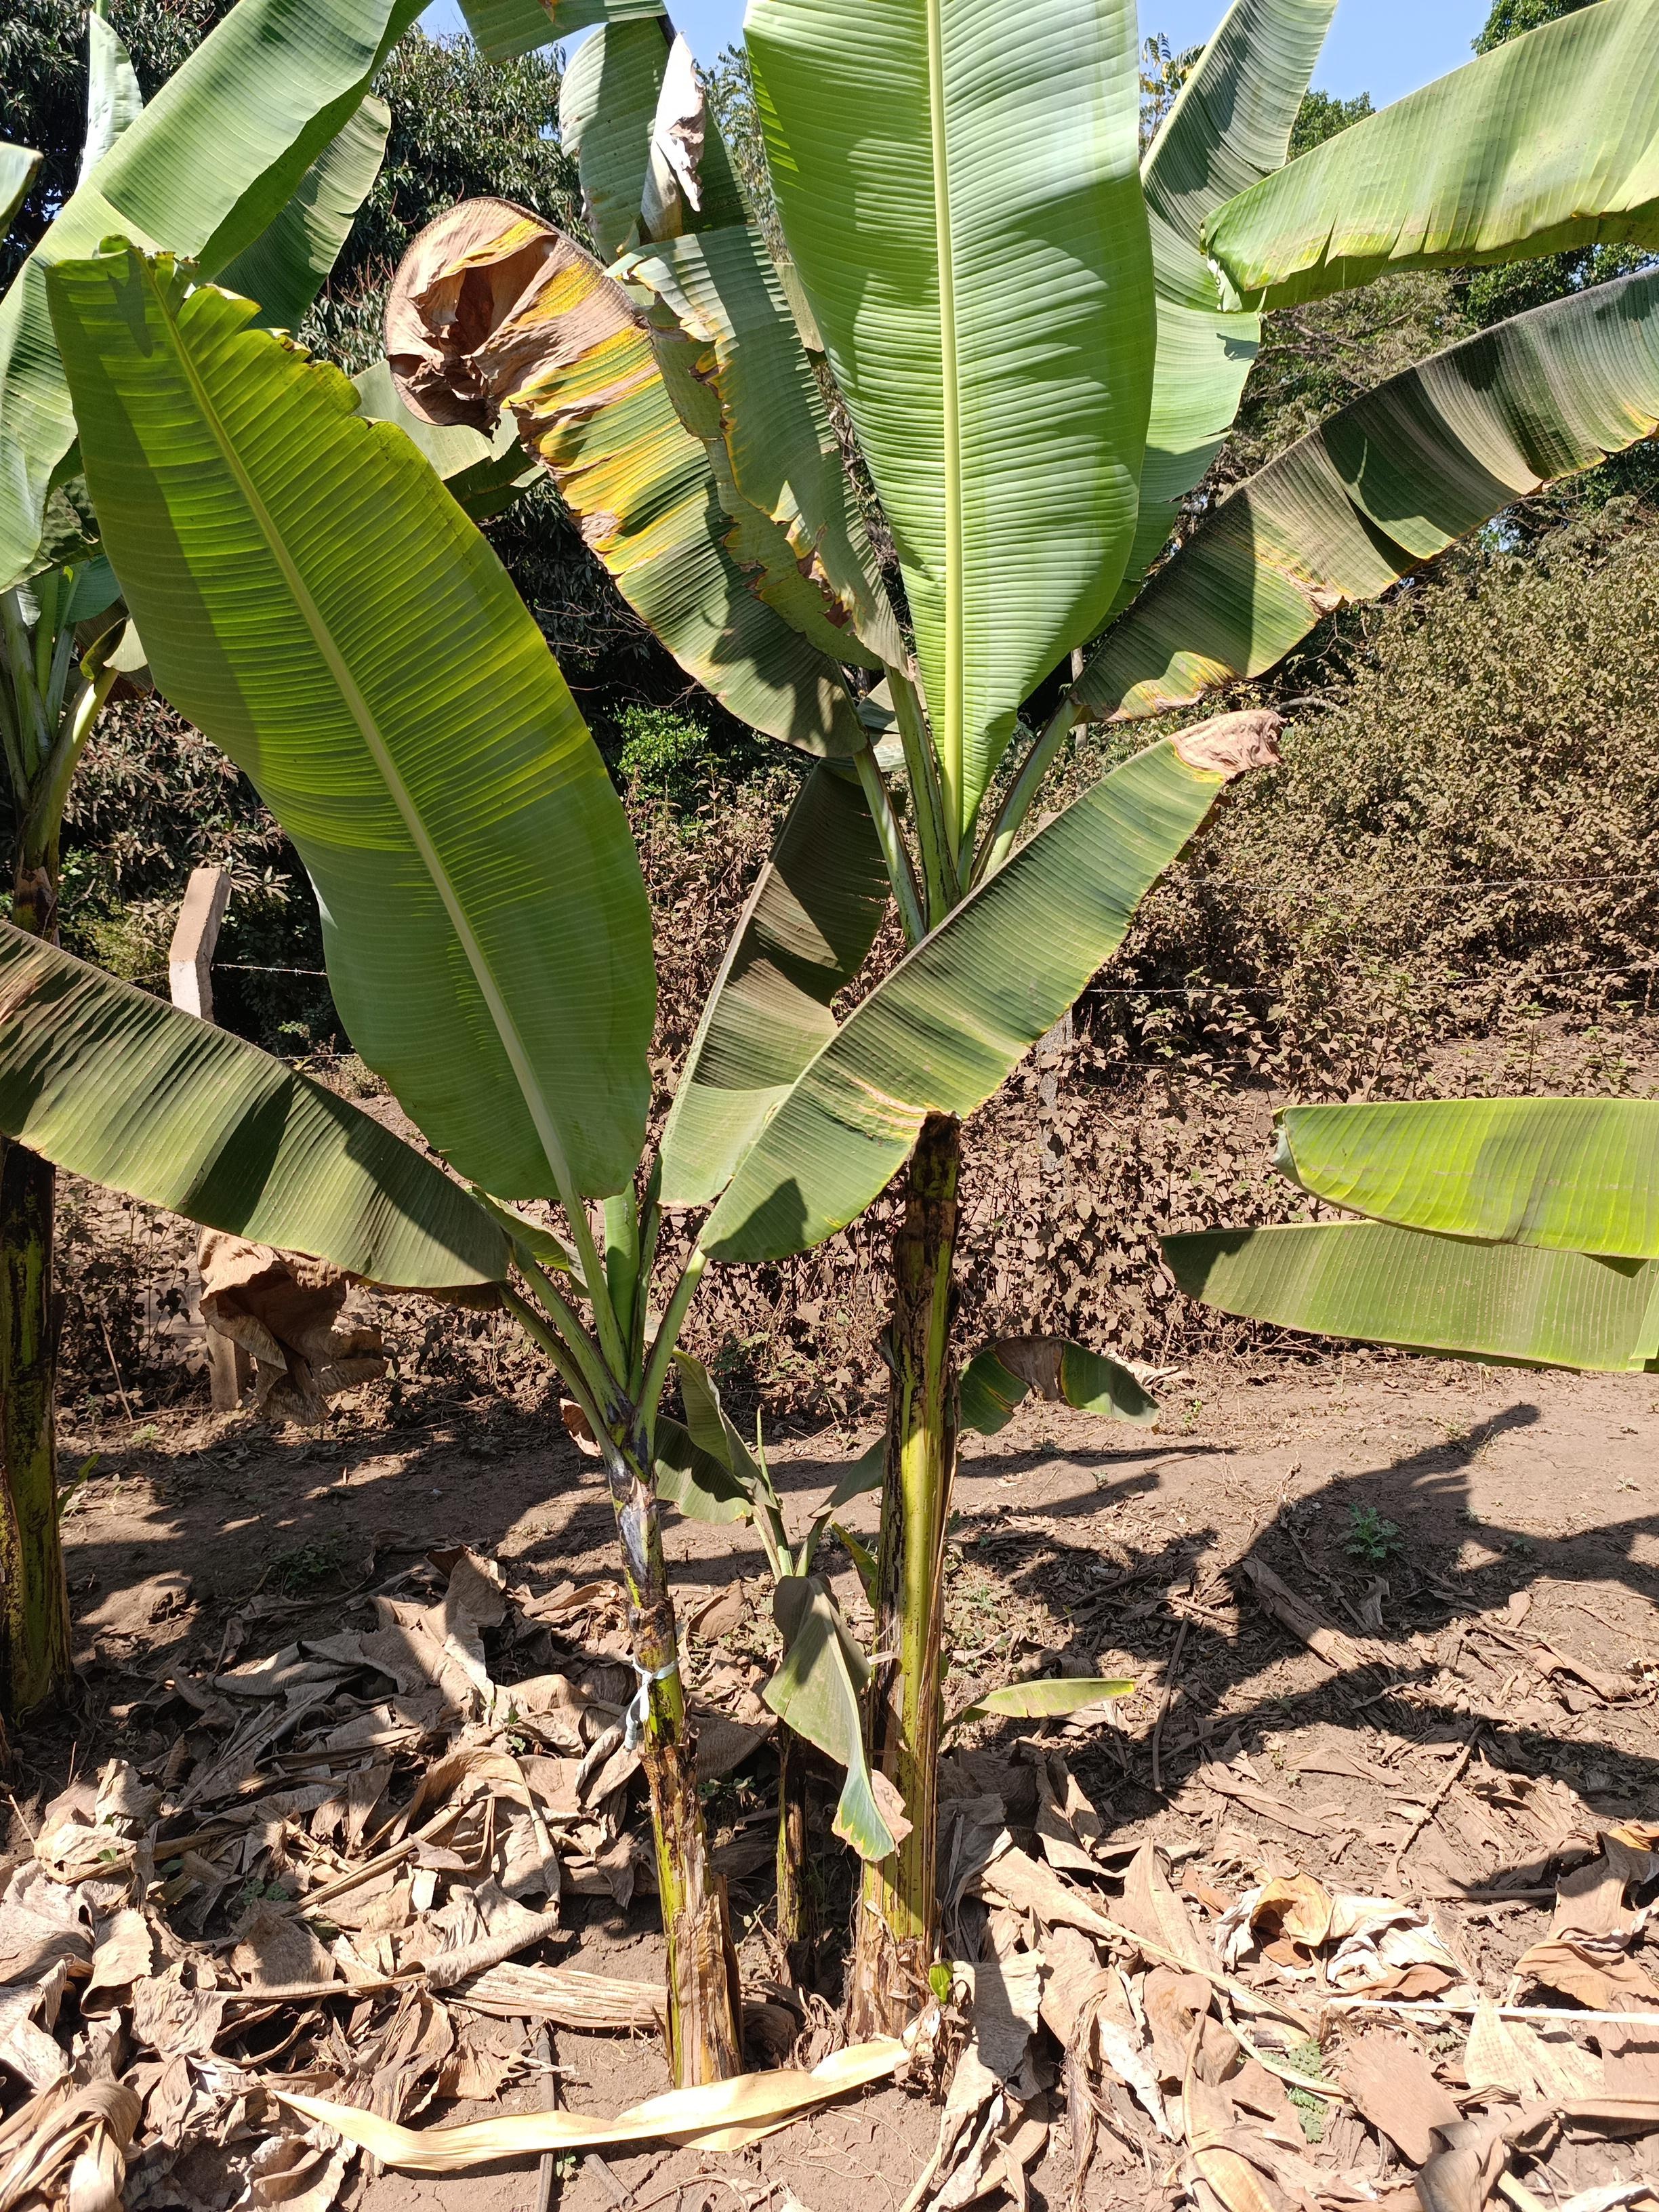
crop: banana
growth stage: vegetative
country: Tanzania
